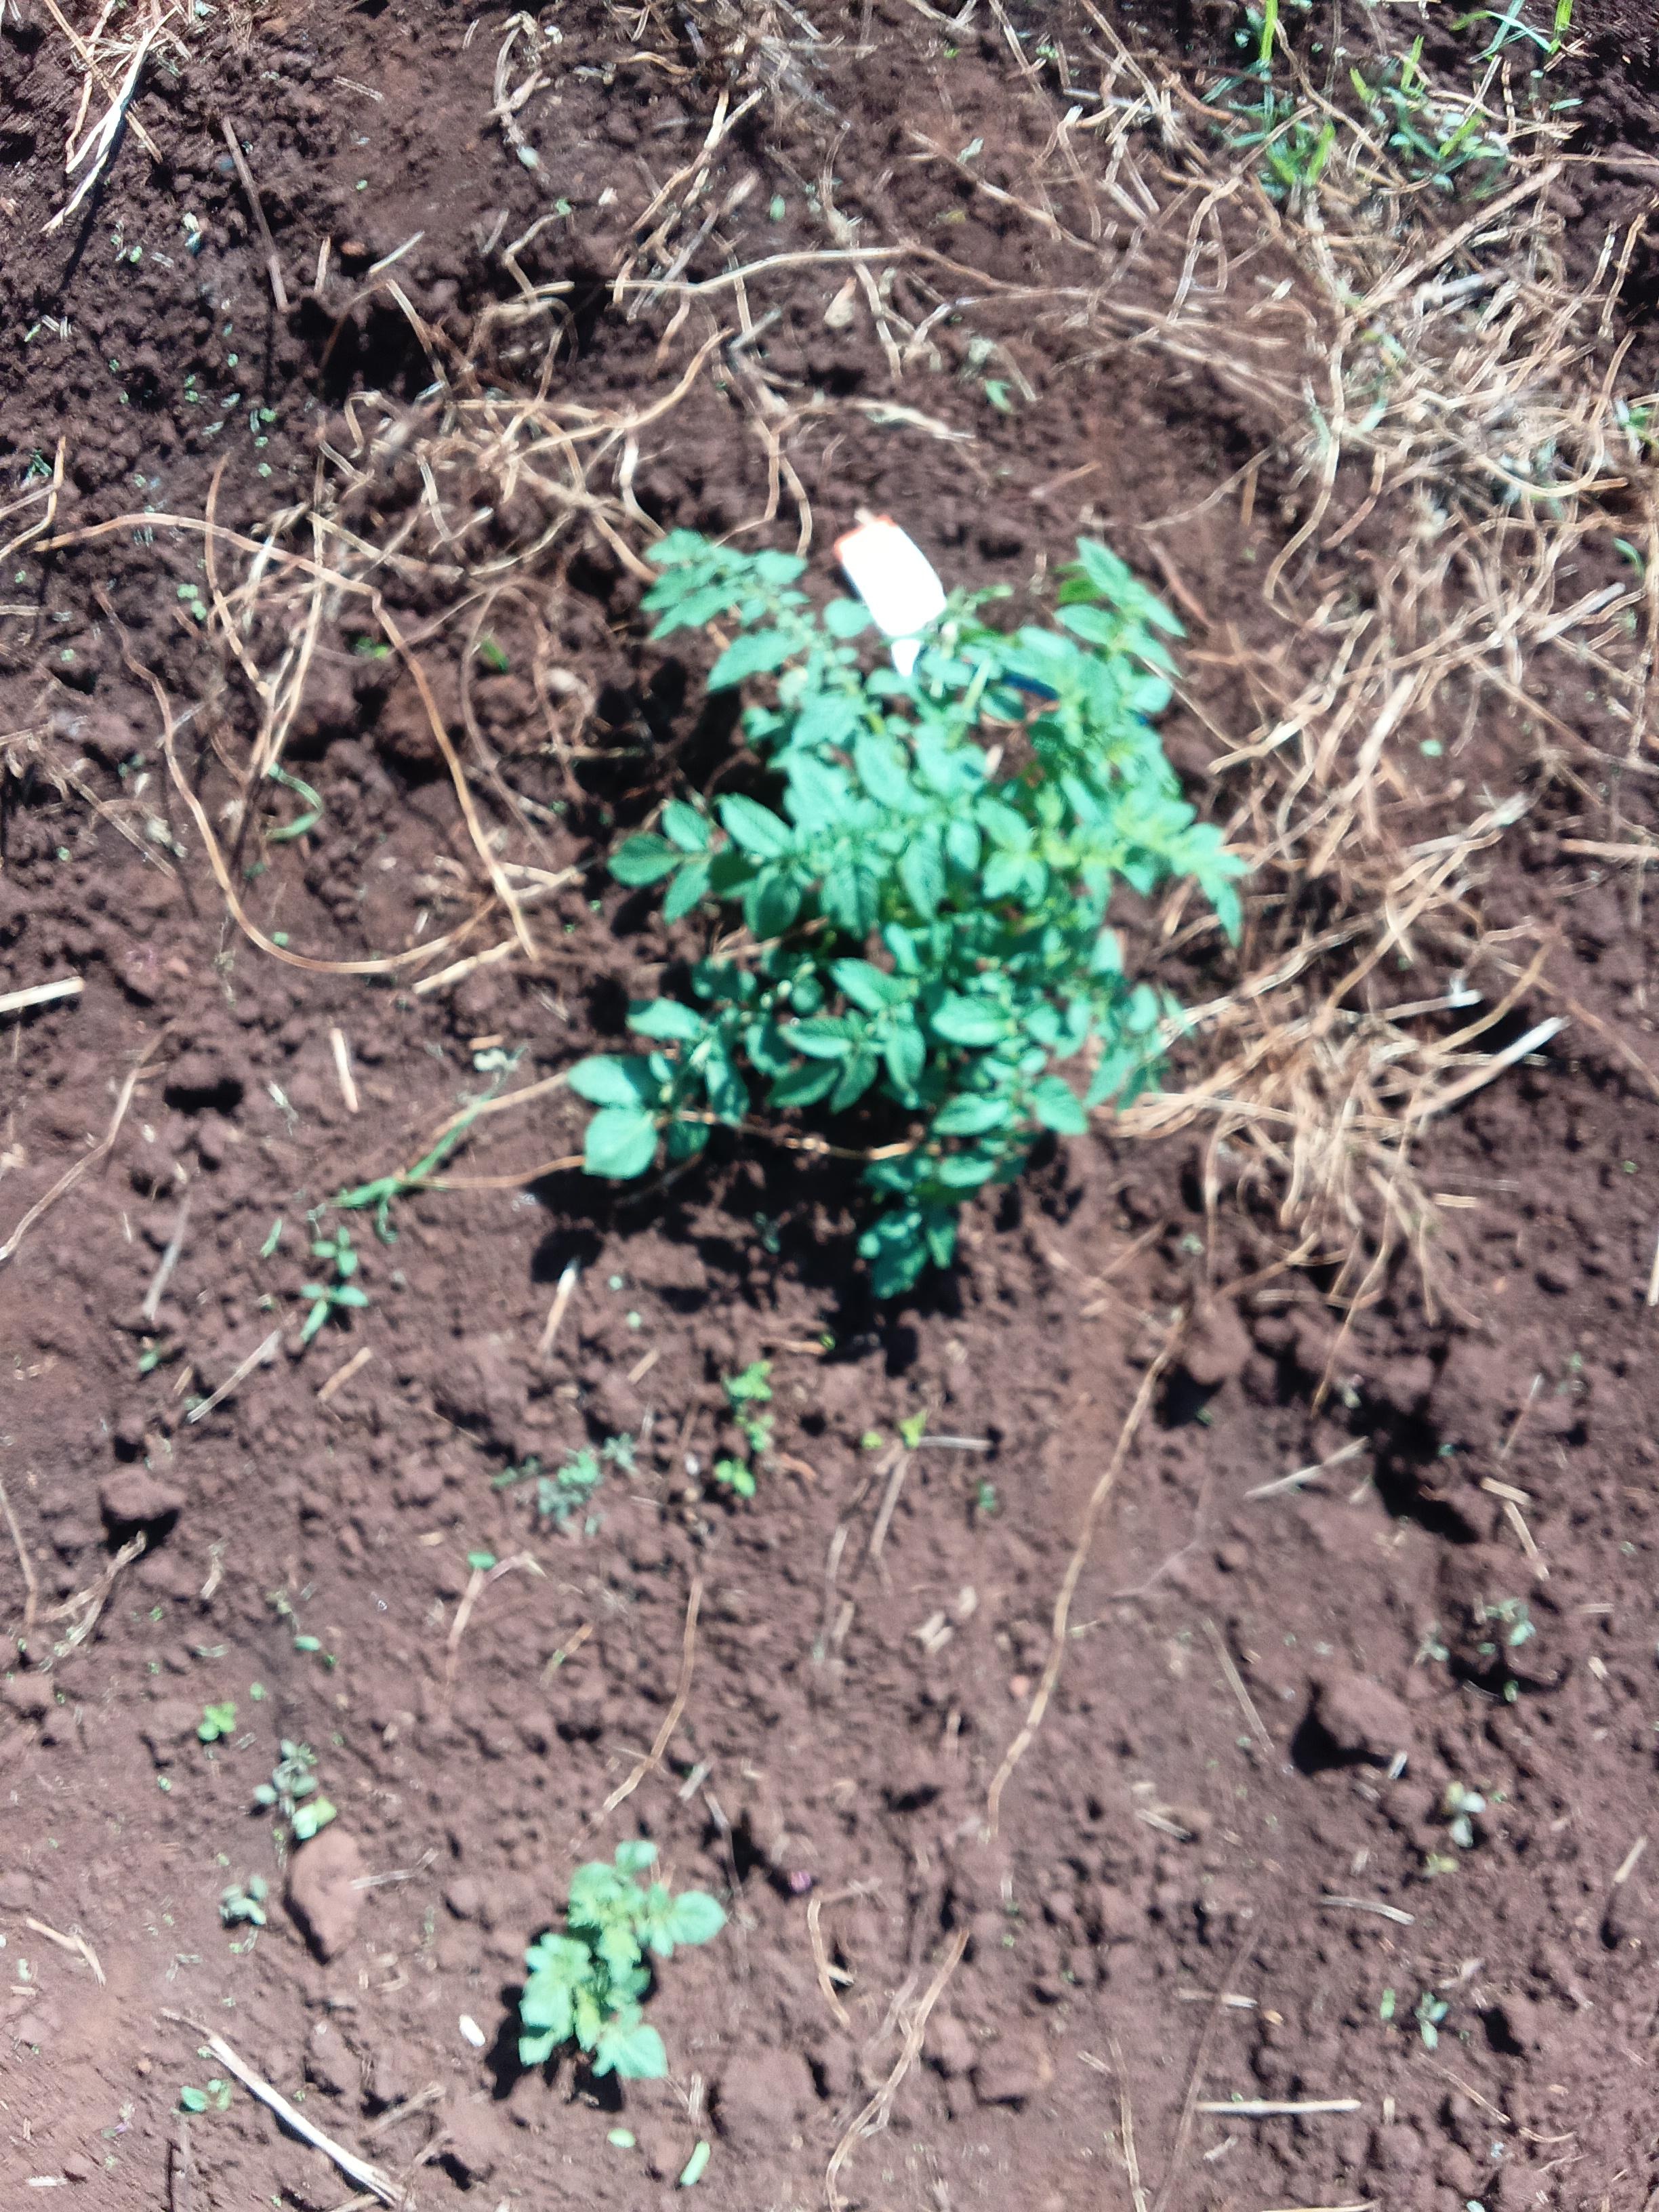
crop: potato
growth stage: vegetative
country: Kenya
